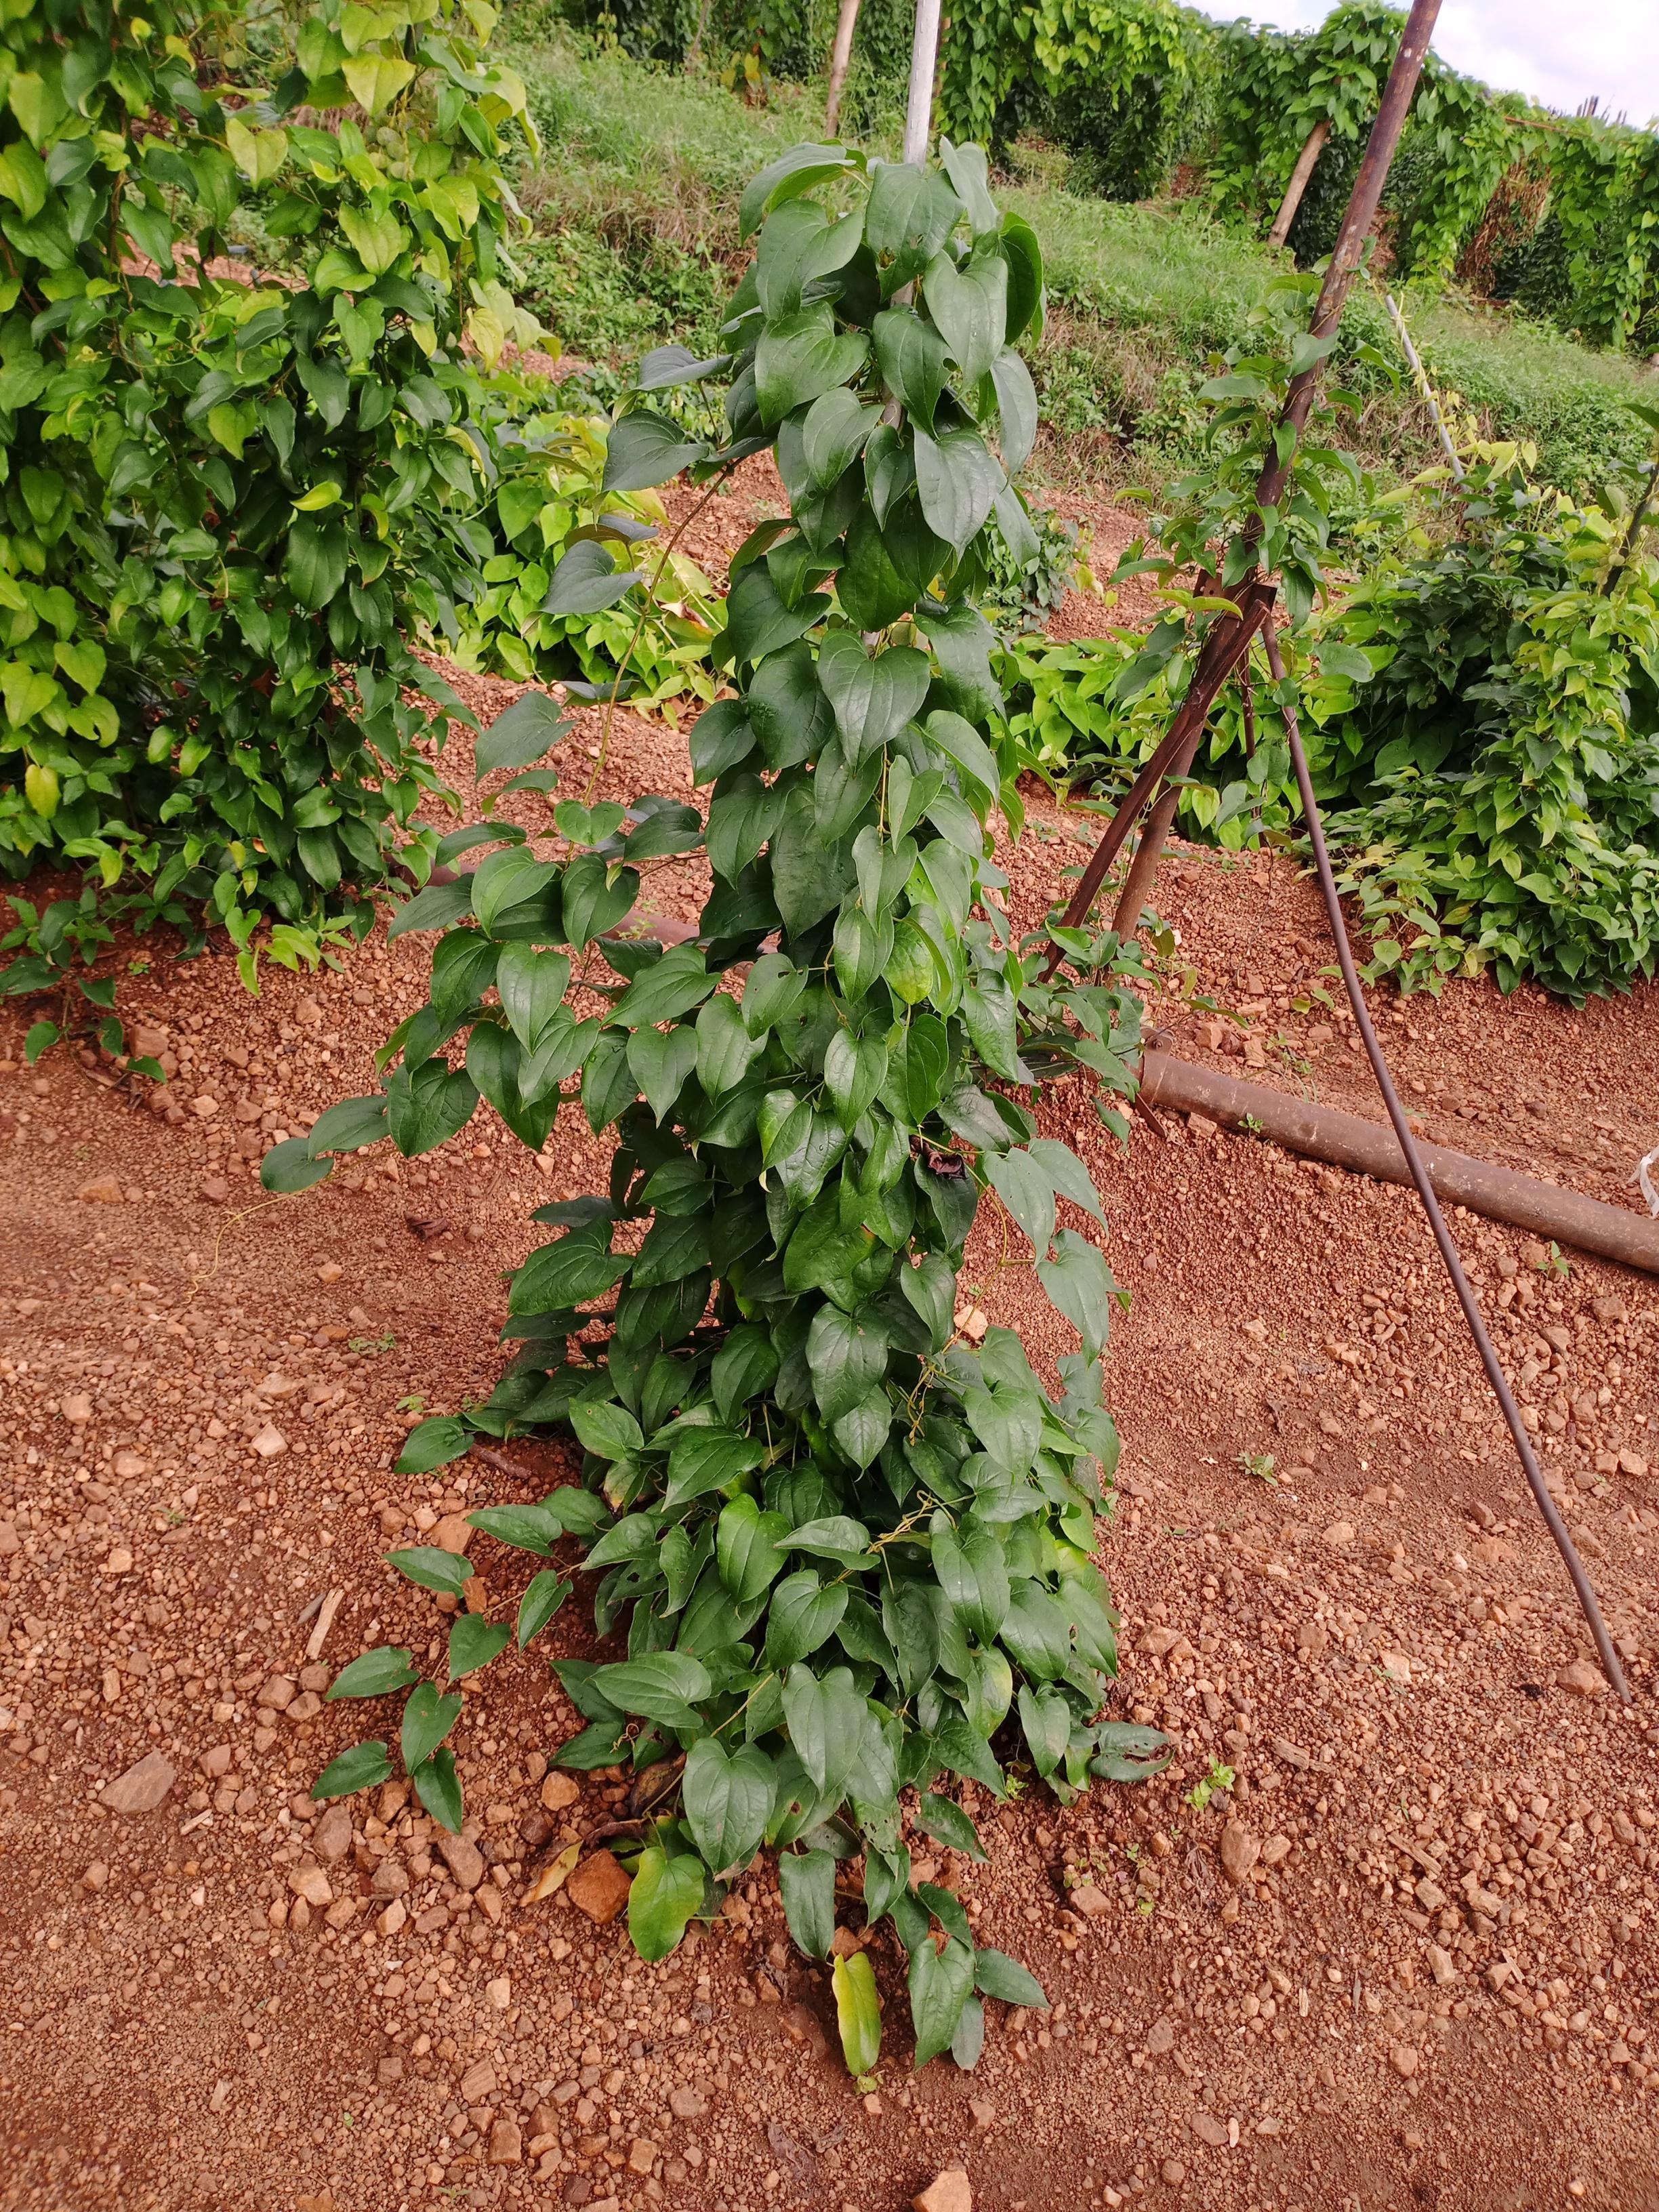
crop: yam
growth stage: vegetative
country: Nigeria
